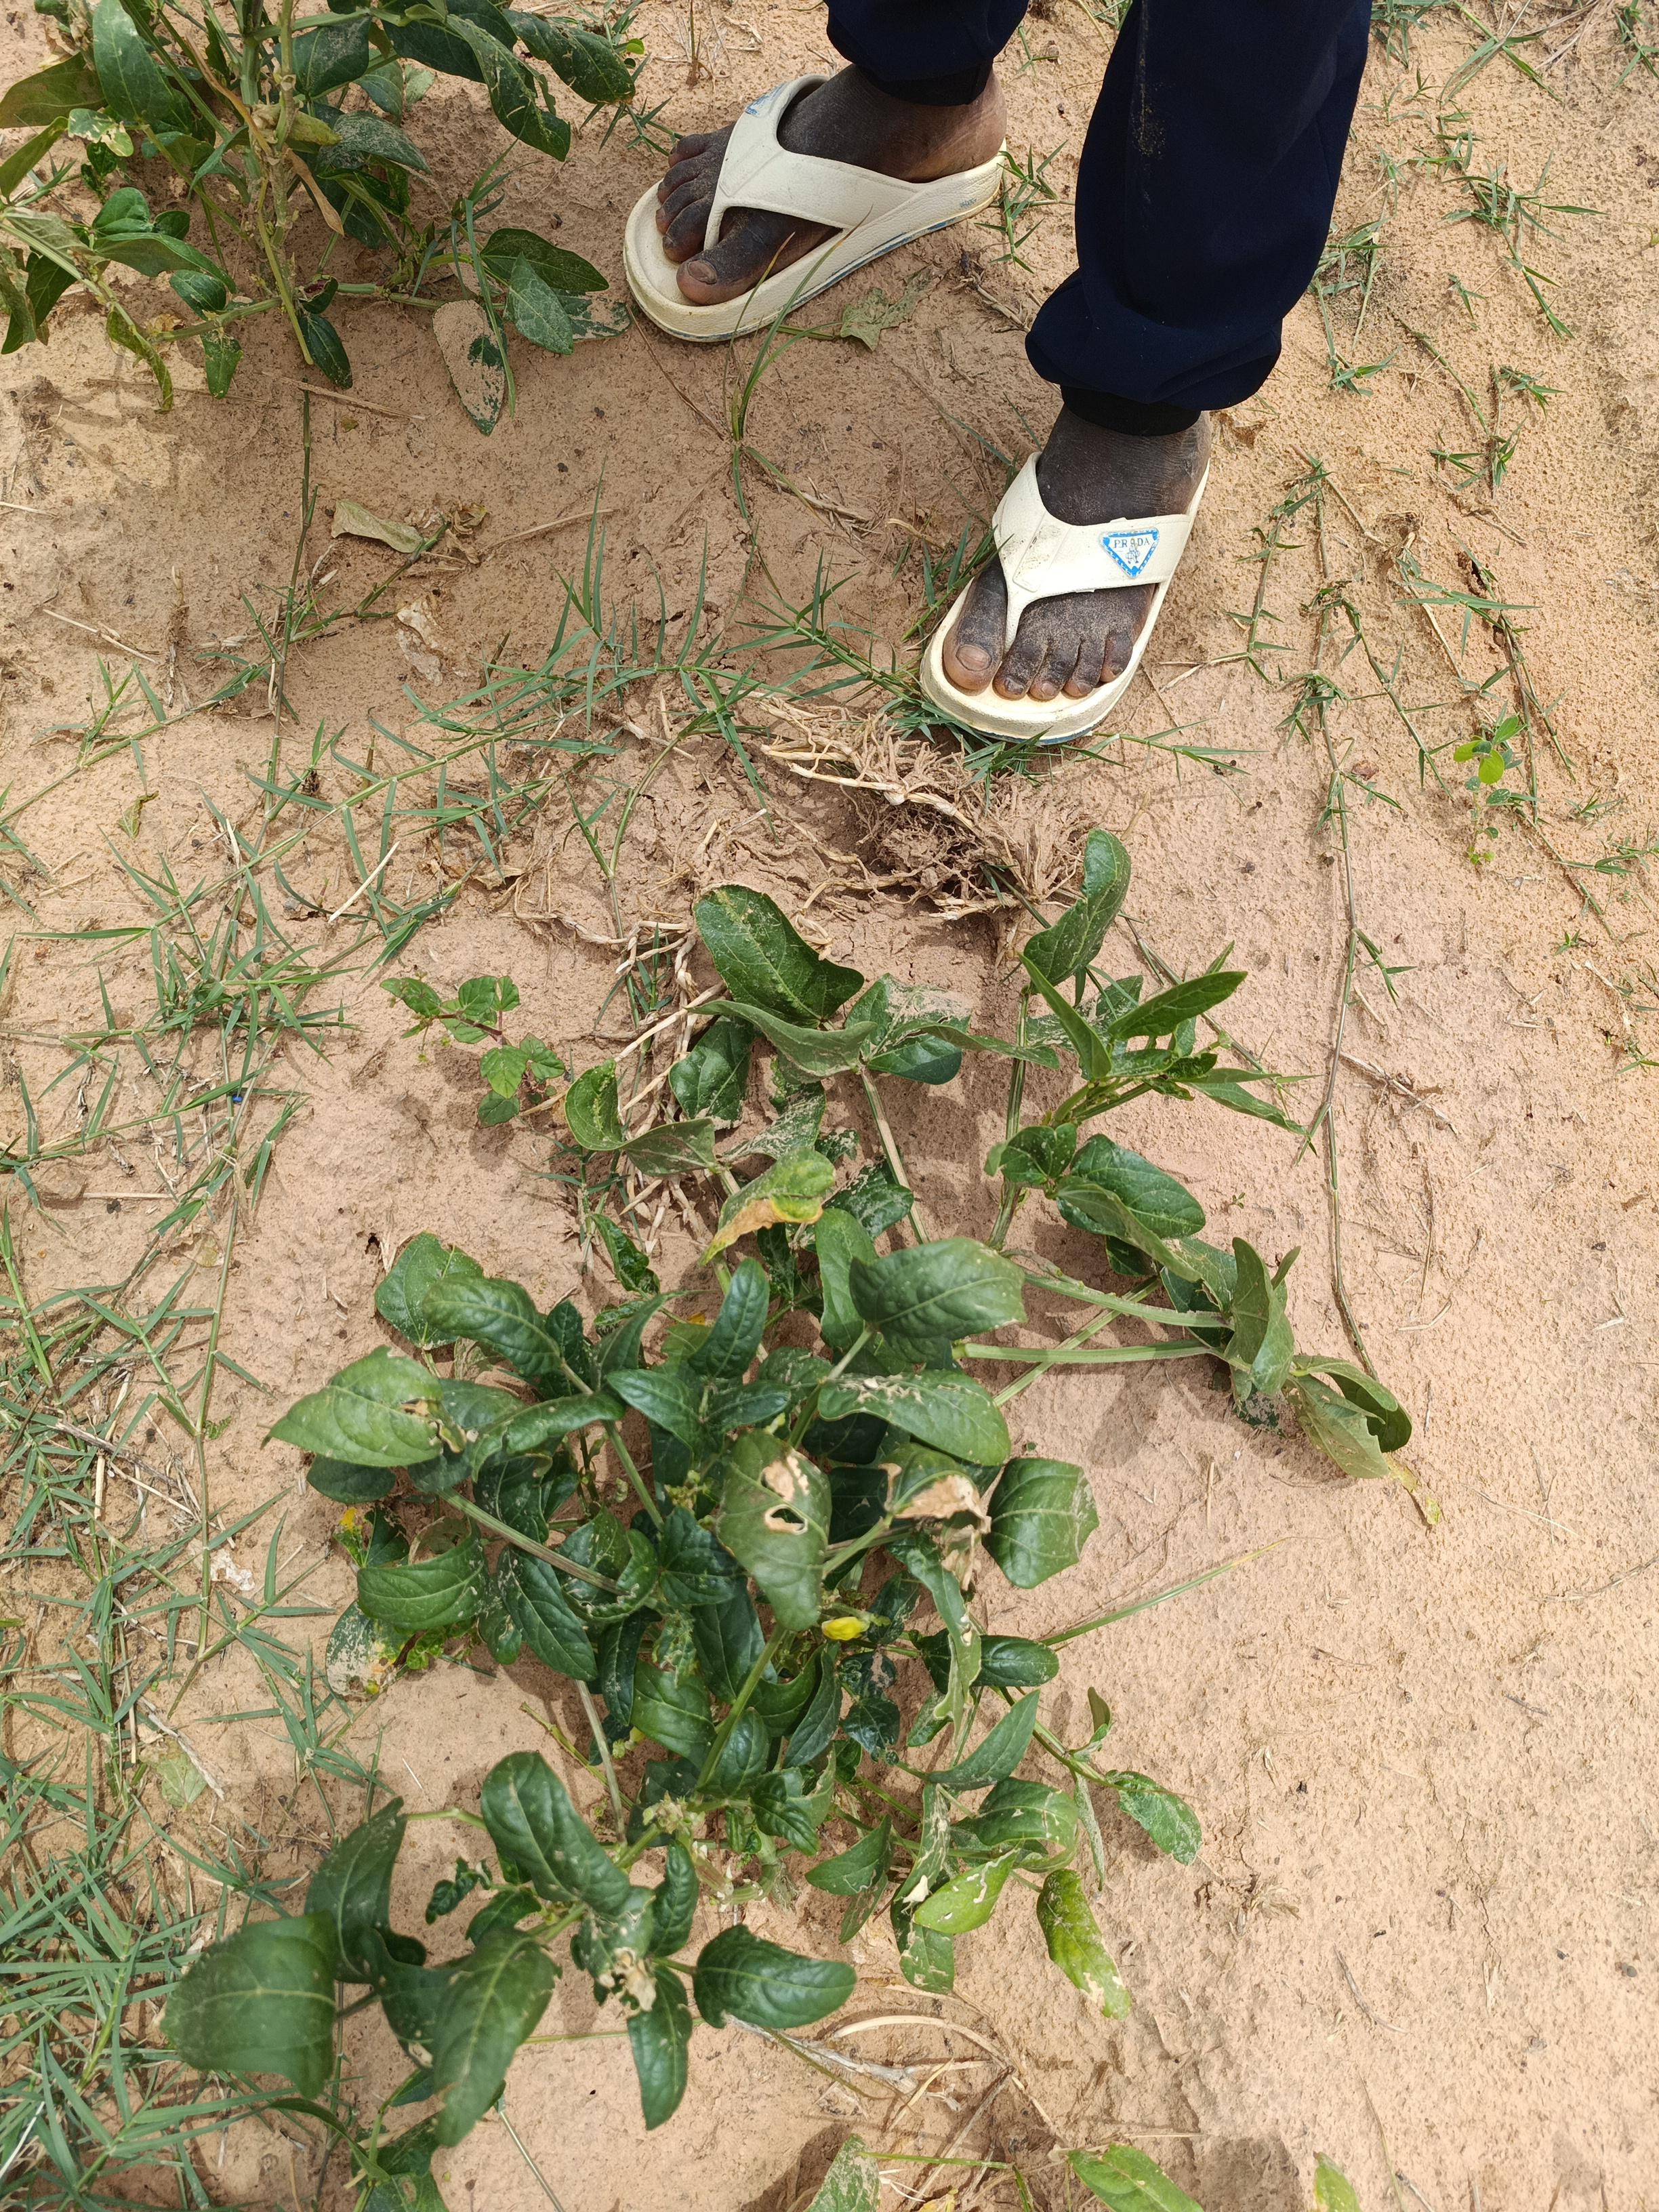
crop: cowpea
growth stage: harvest maturity
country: Nigeria
